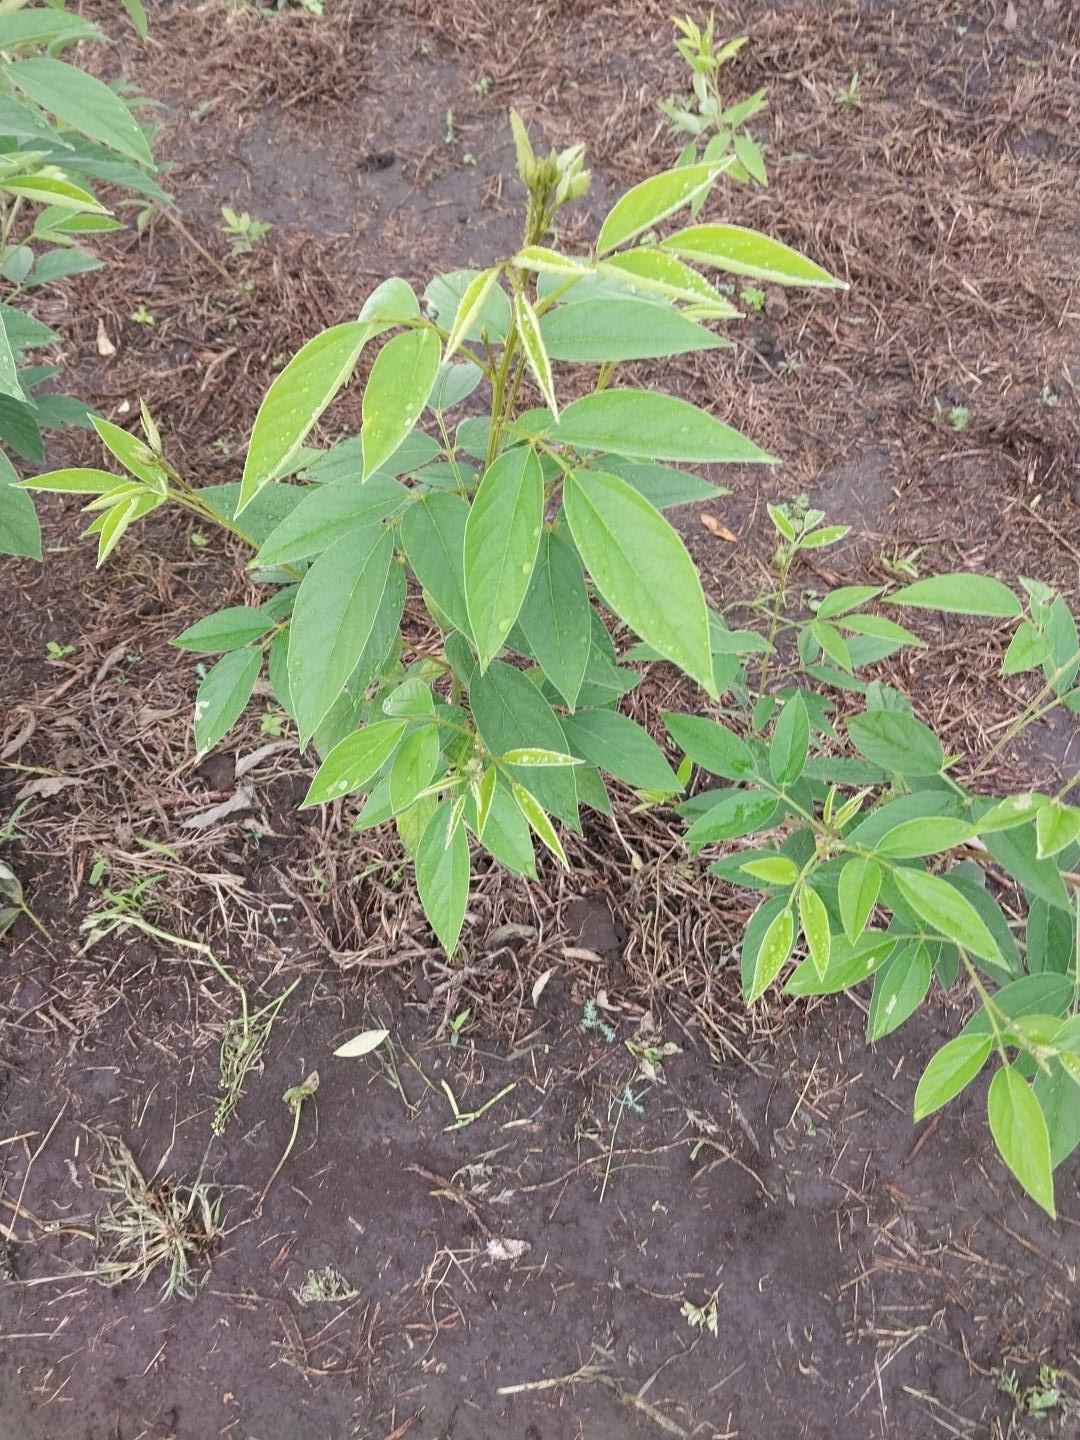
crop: pigeonpea
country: Tanzania
